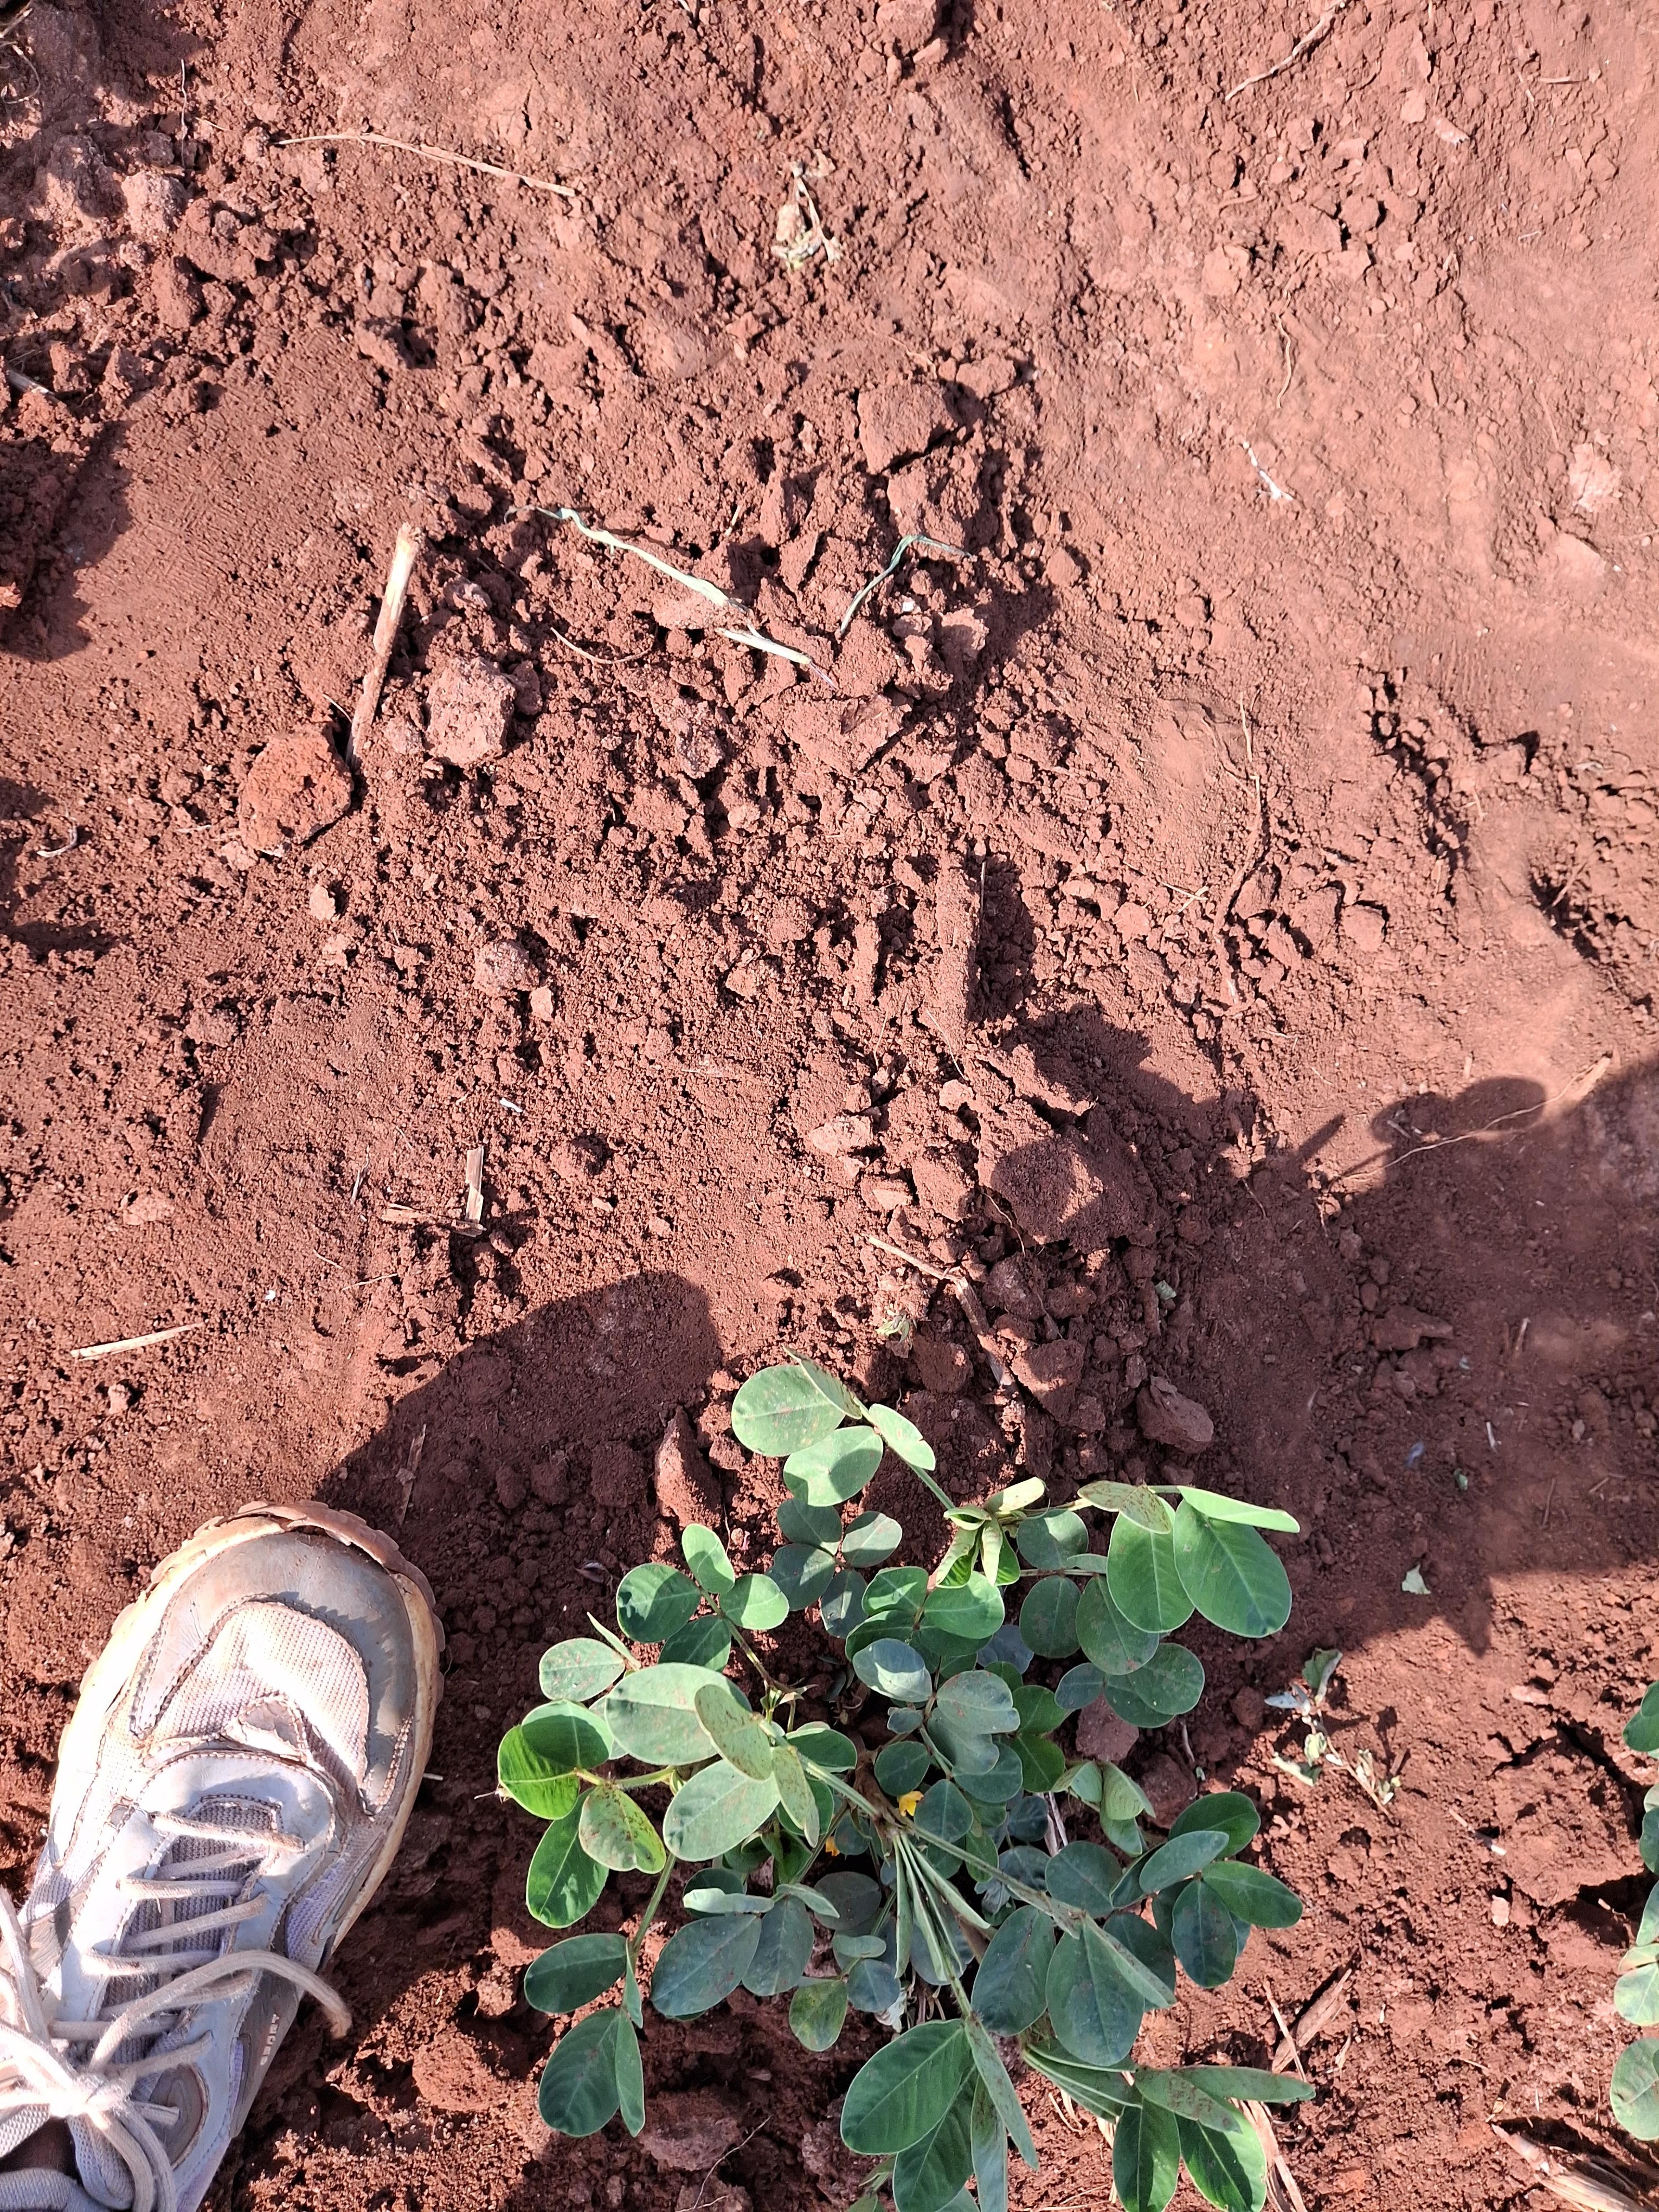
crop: groundnut
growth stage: vegetative
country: Kenya
